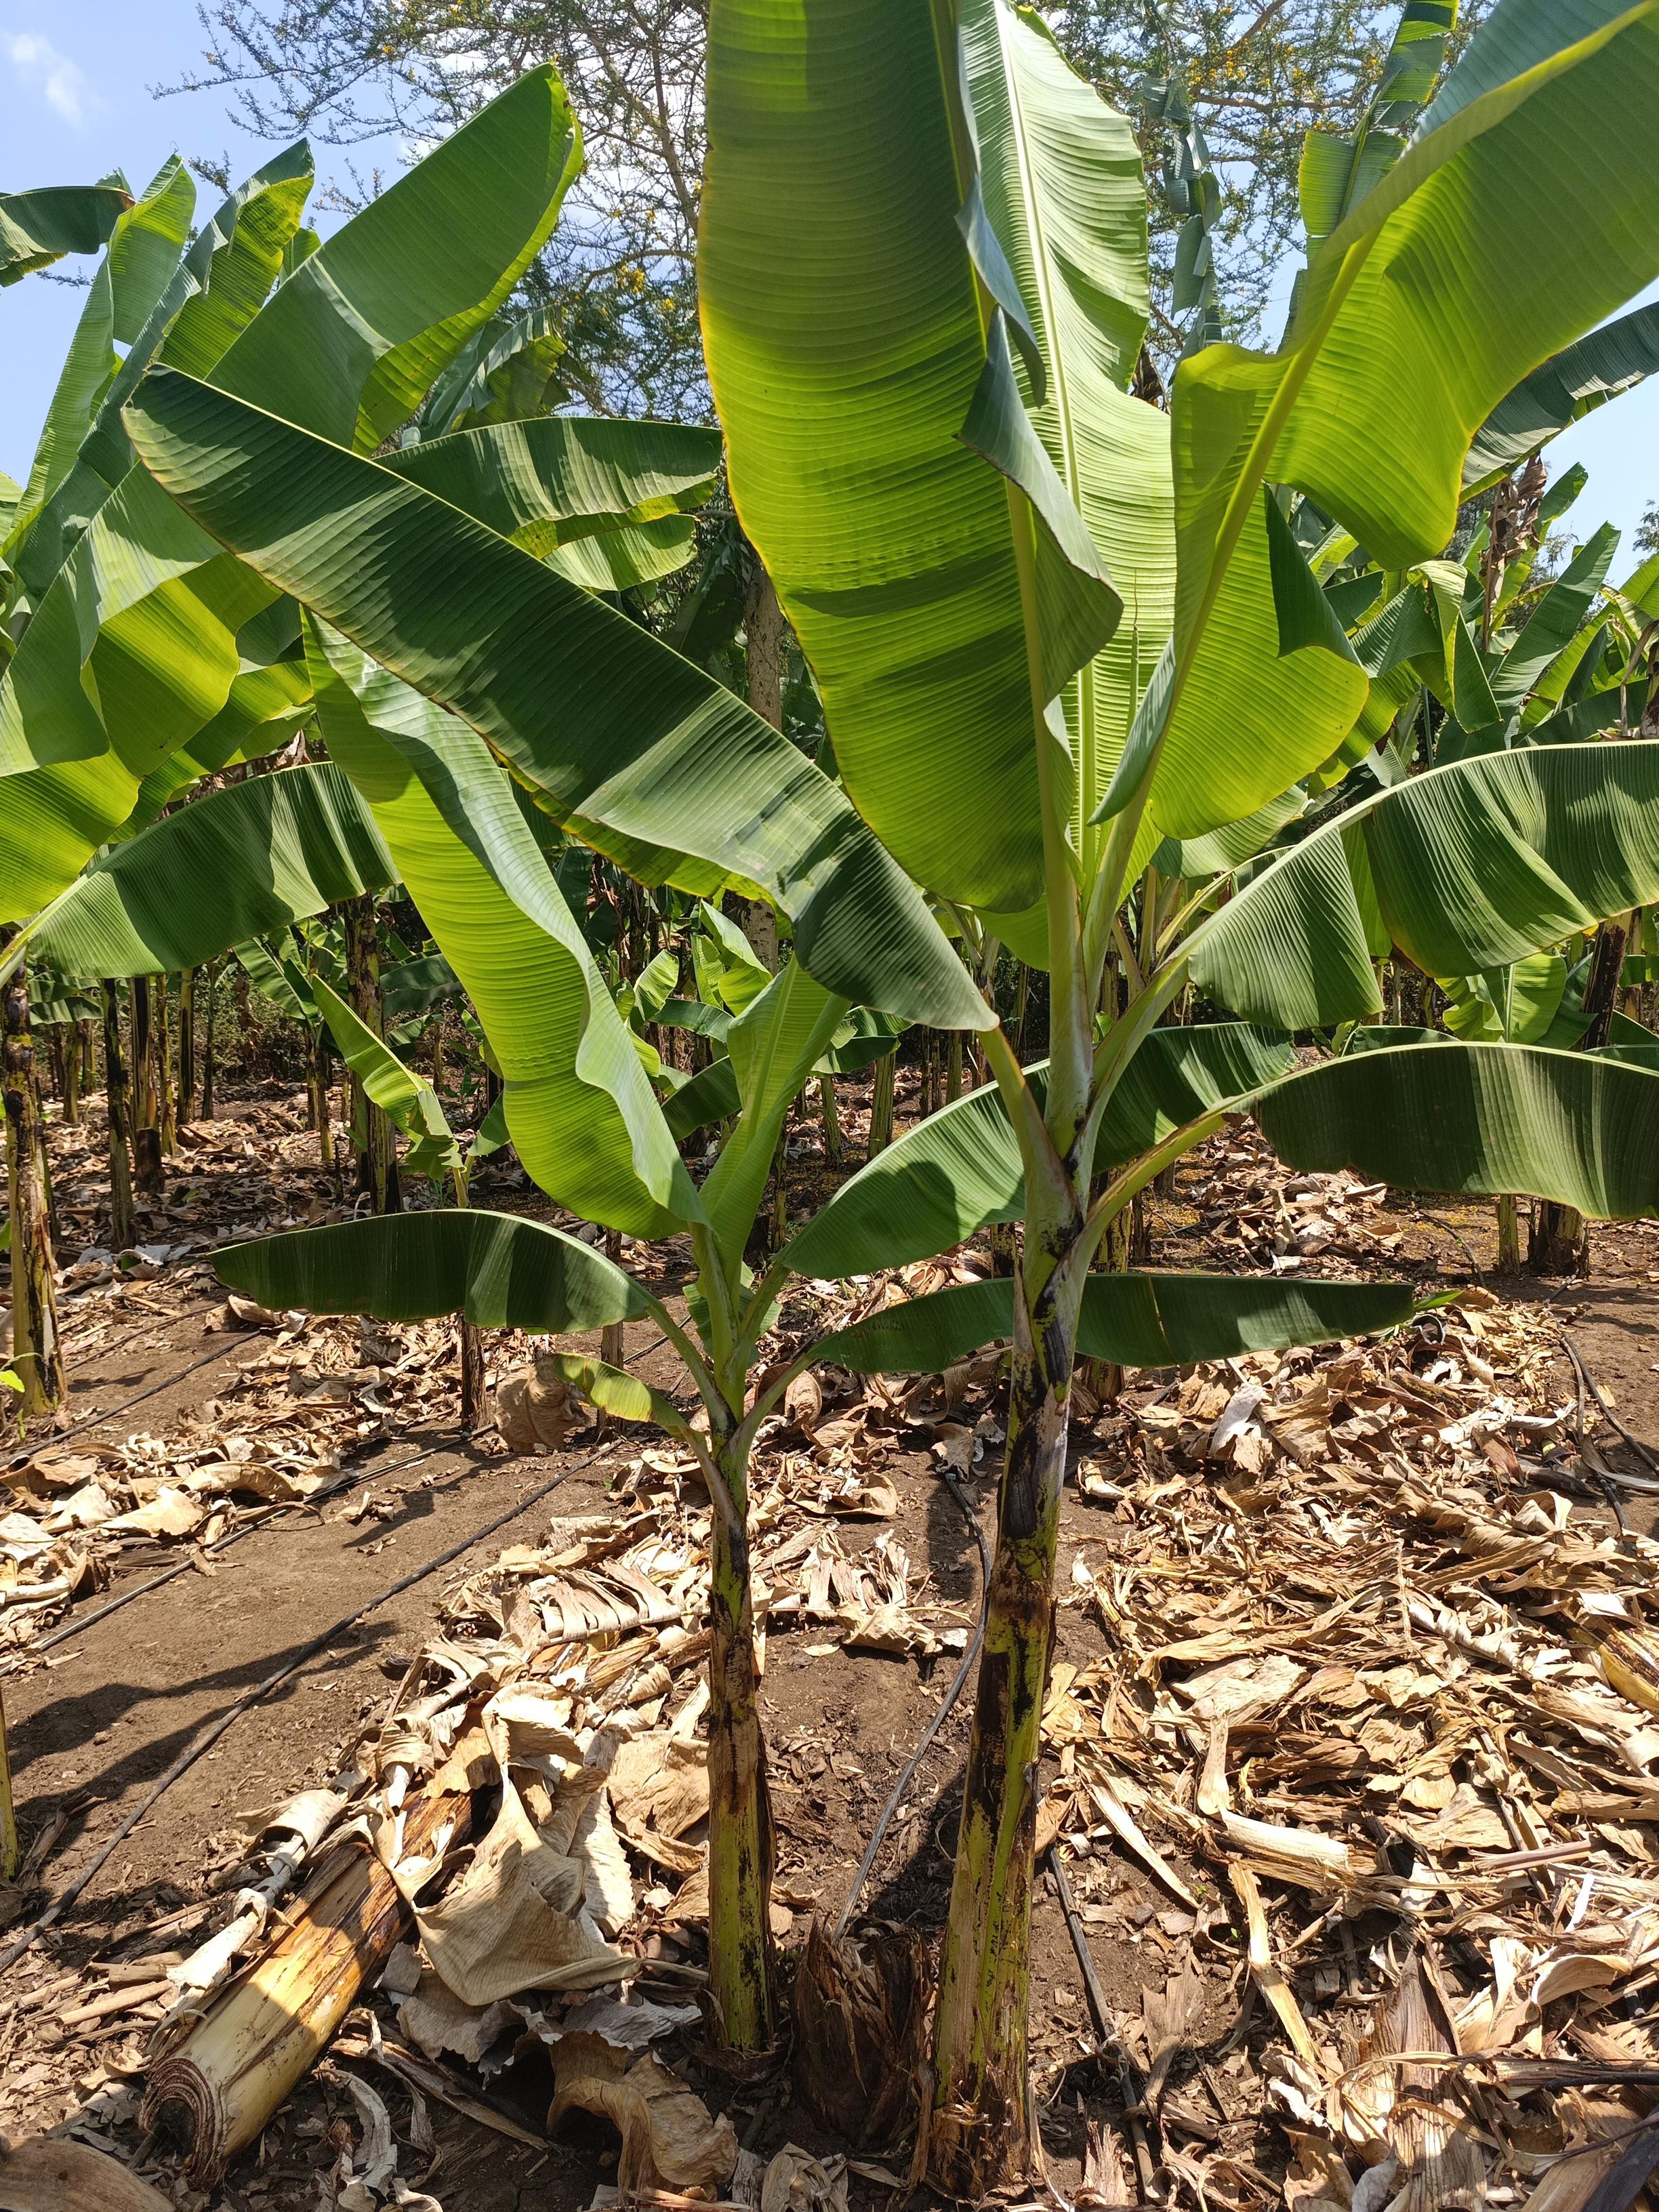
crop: banana
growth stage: vegetative
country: Tanzania
